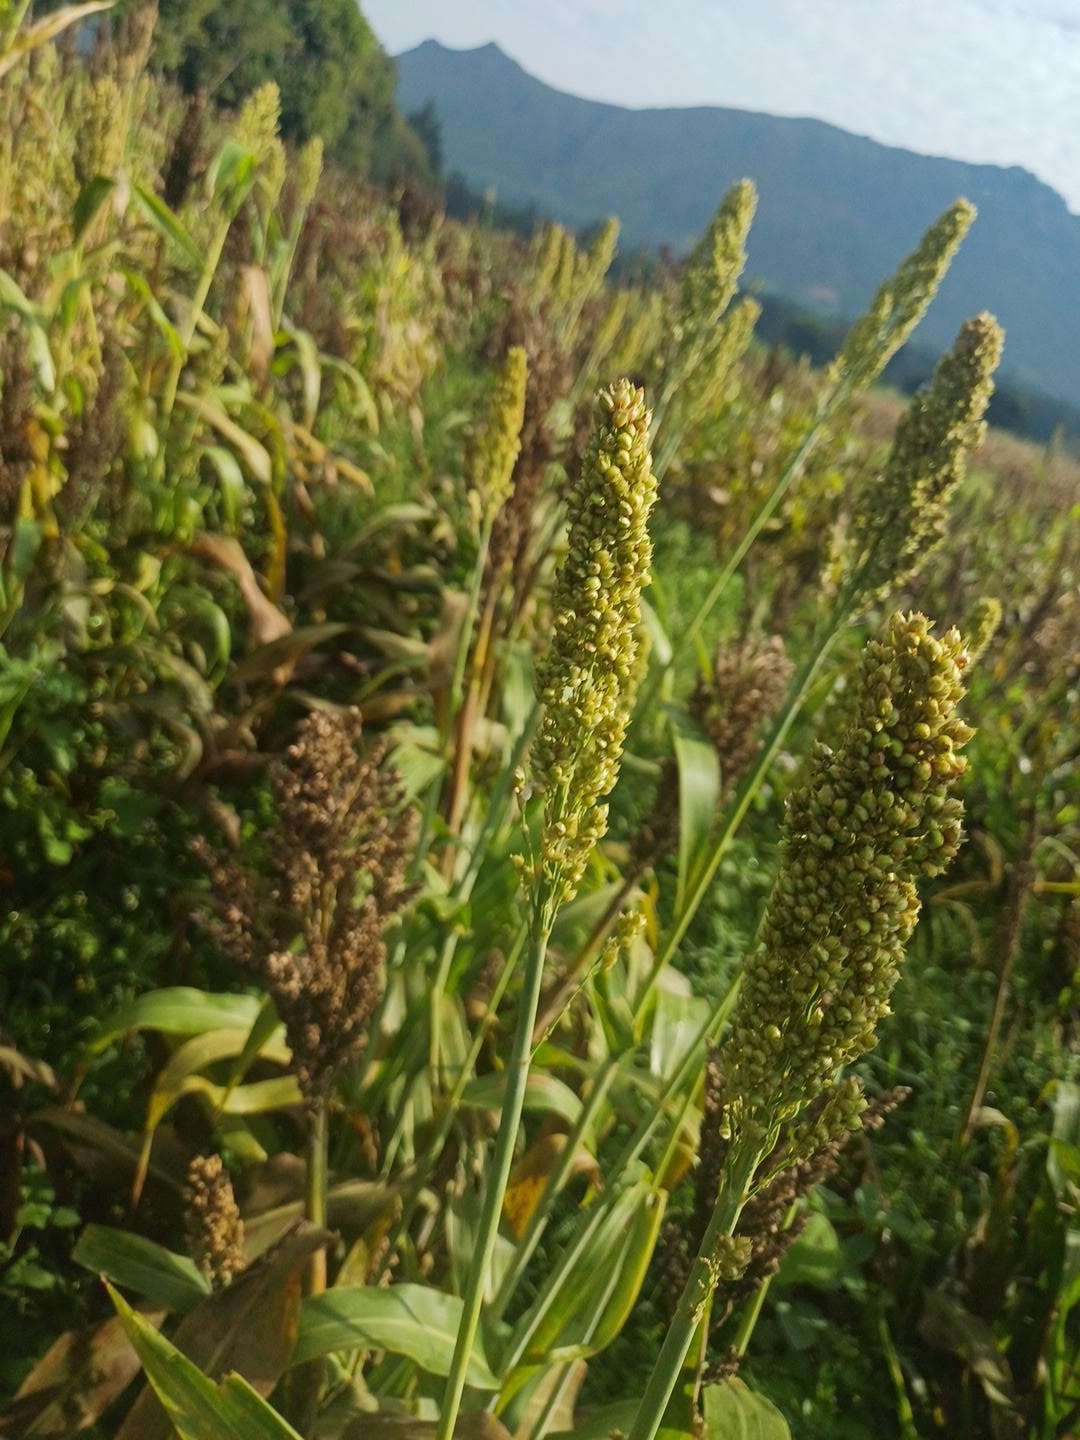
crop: sorghum
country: Kenya
